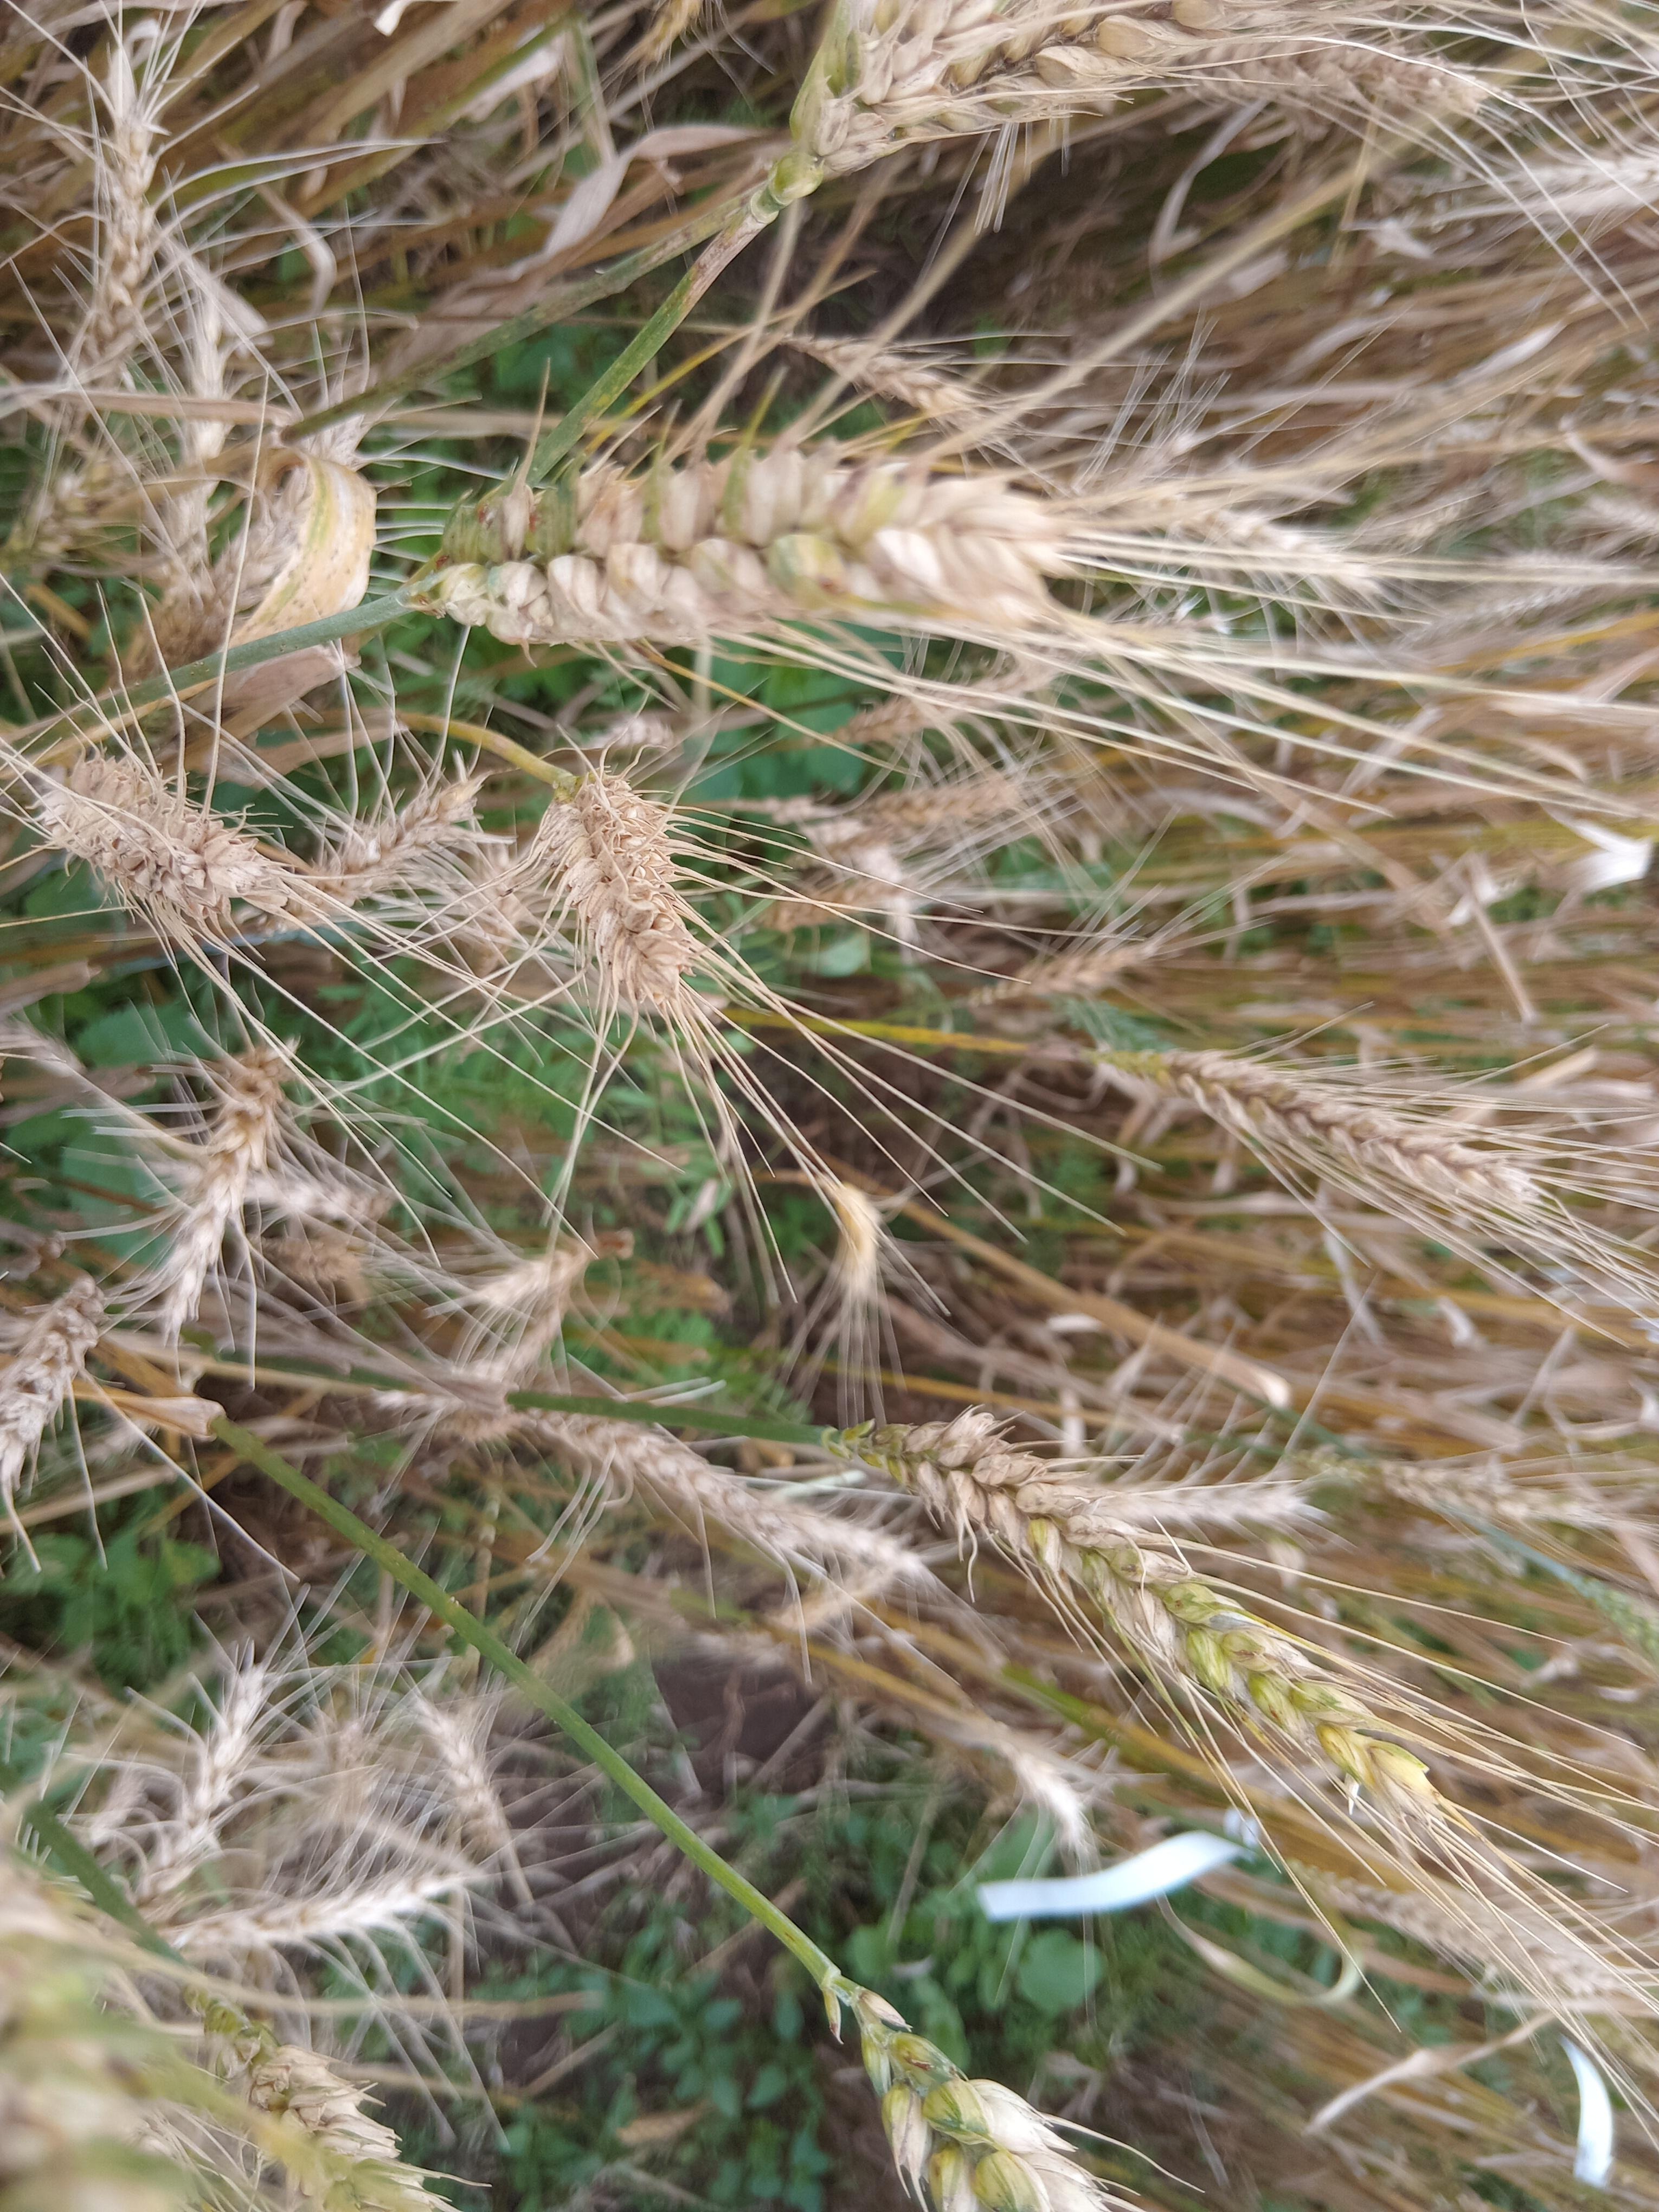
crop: wheat
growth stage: maturity
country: Kenya
